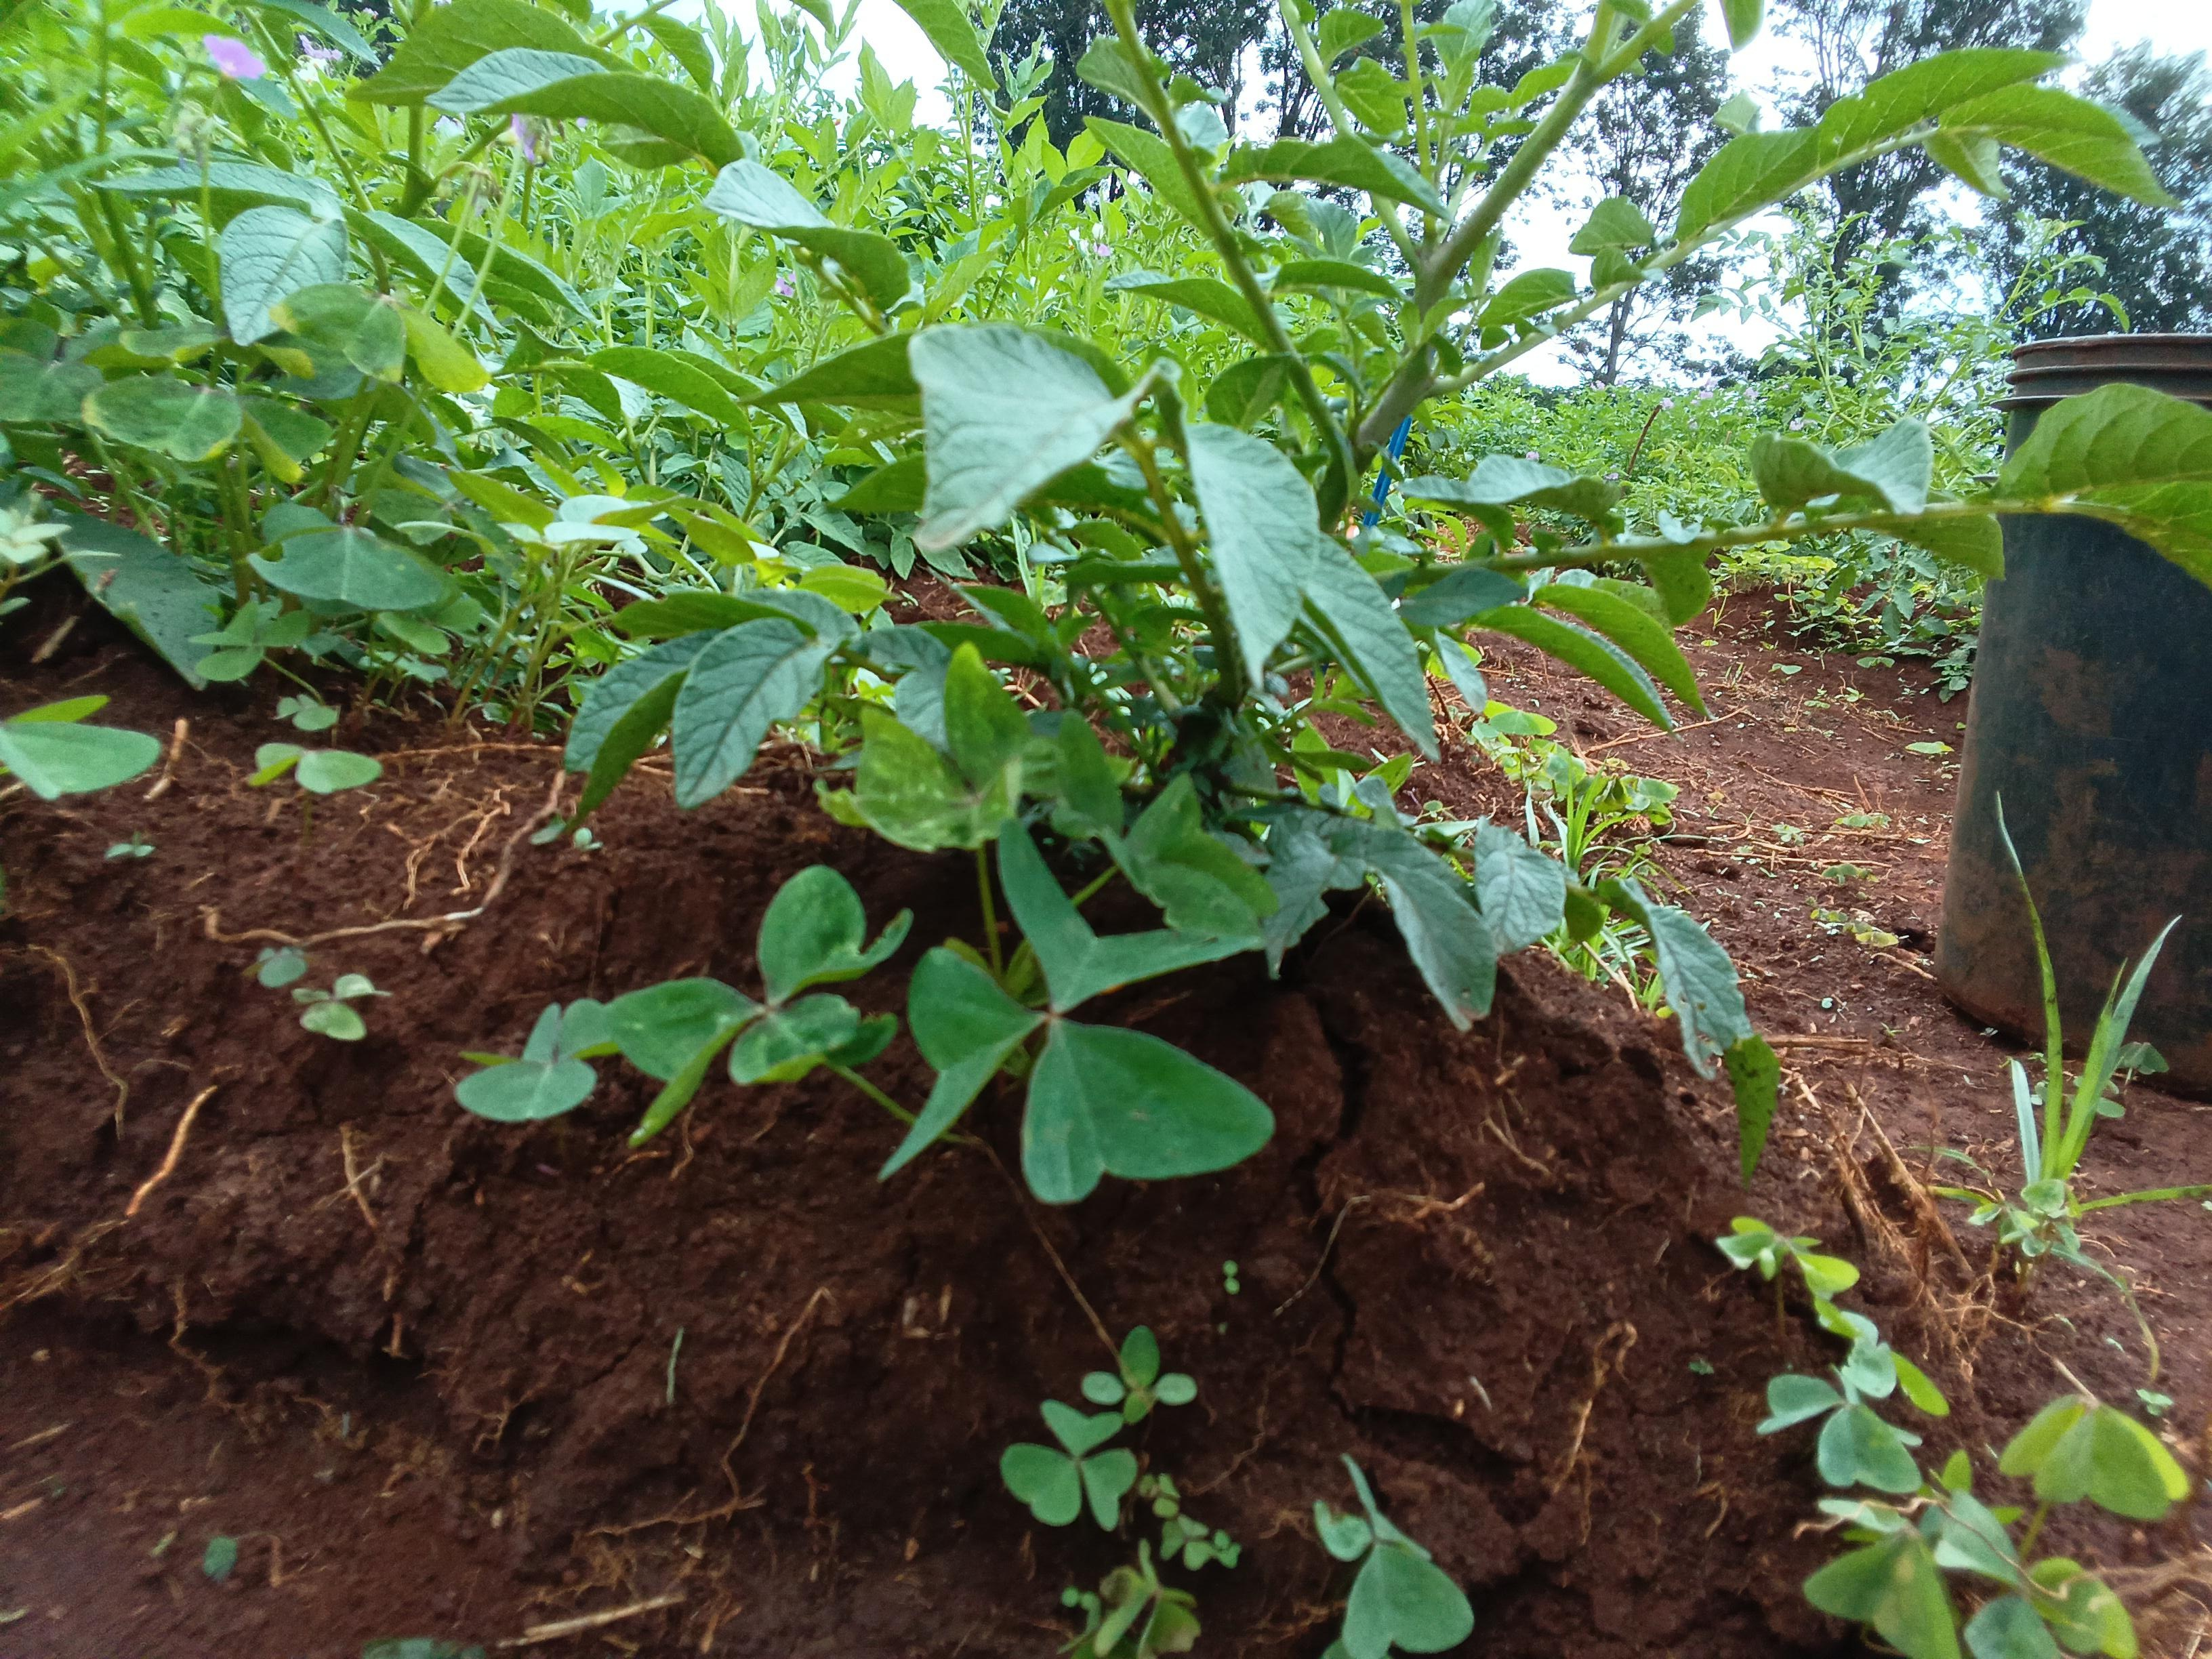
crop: potato
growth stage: flowering
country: Kenya
